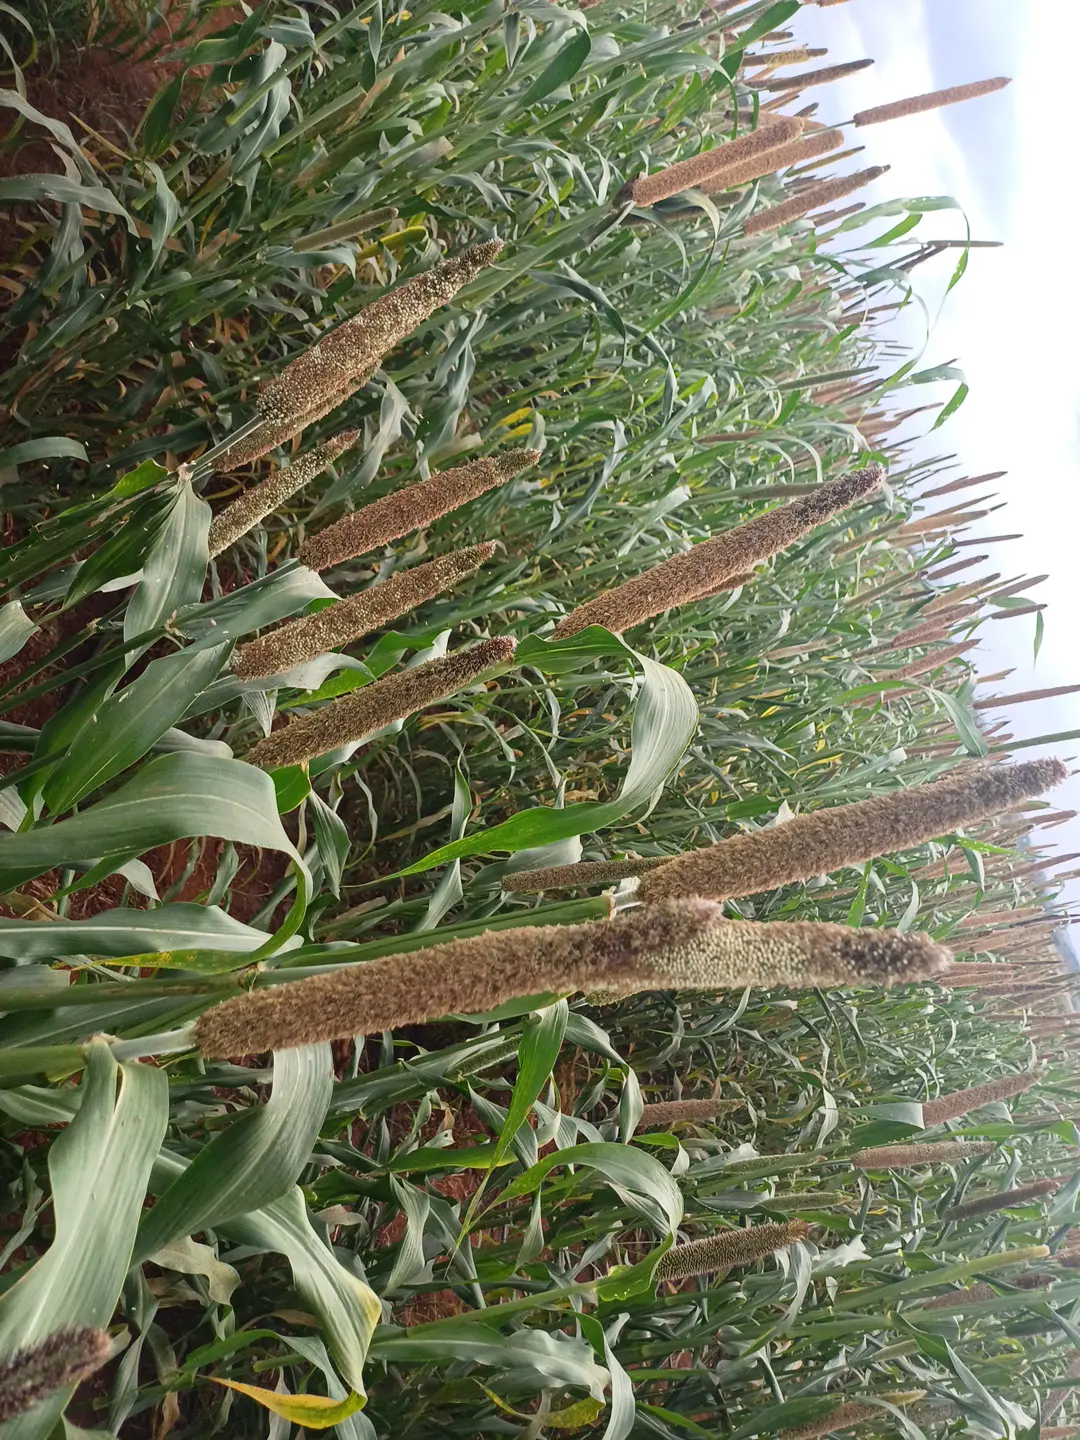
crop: pearl millet
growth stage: filling grain
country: Kenya
